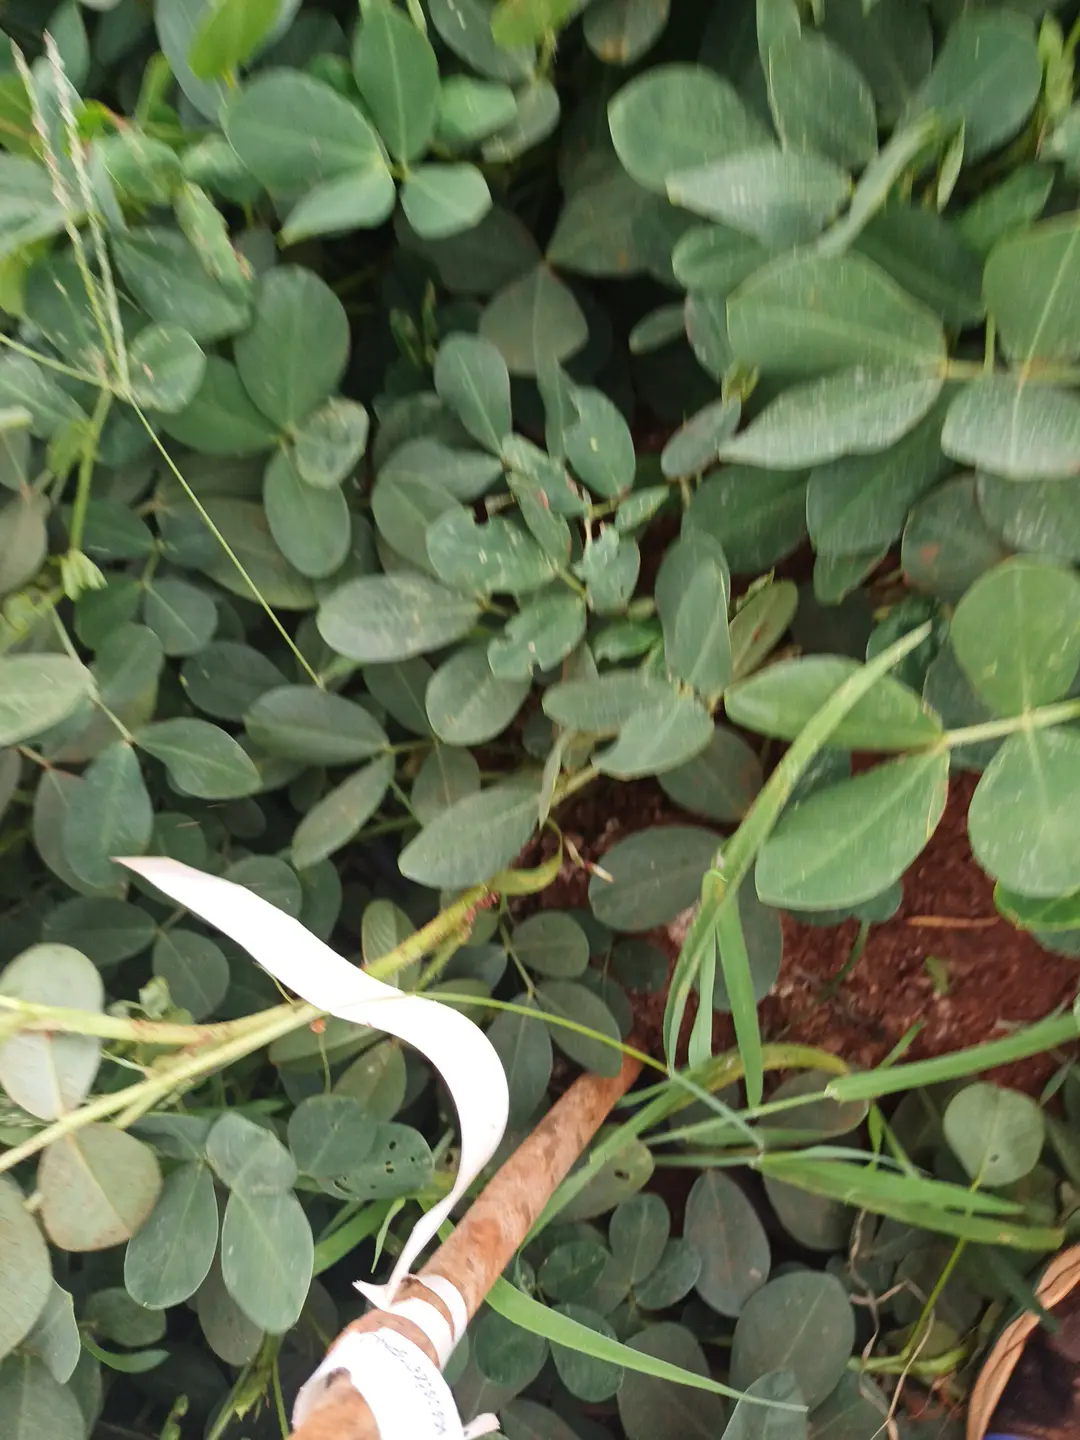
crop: groundnut
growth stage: pegging
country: Kenya
